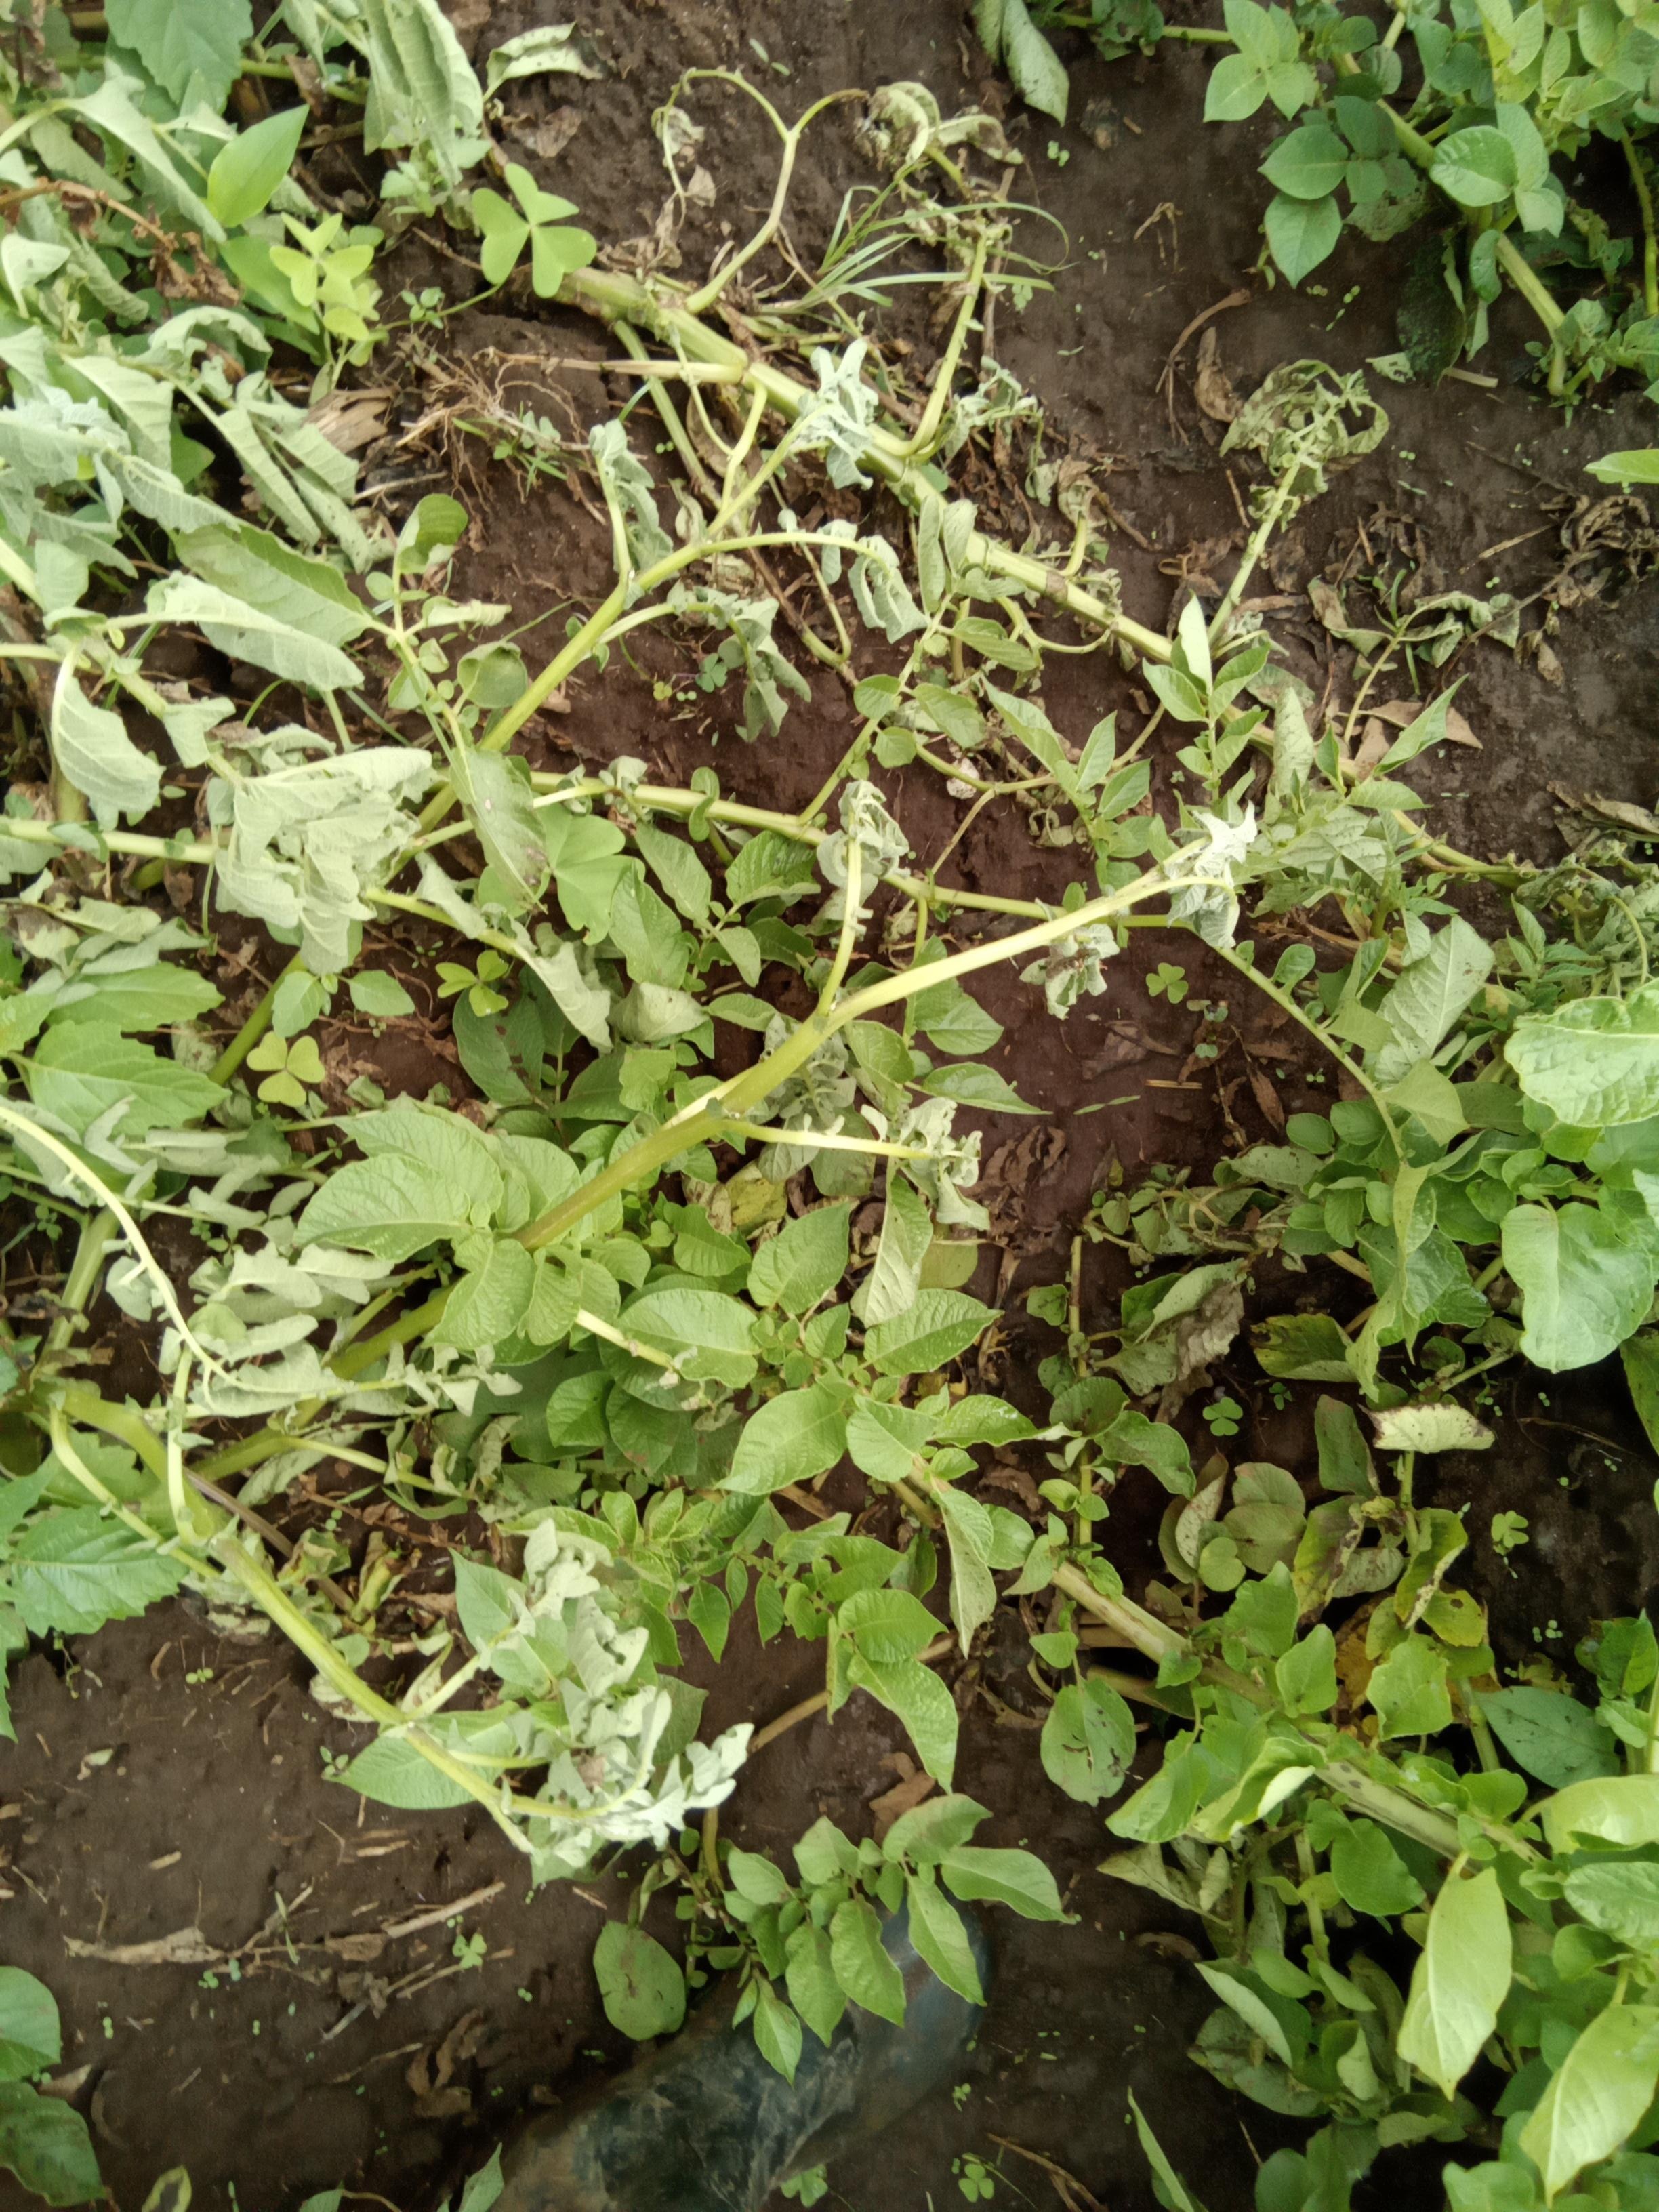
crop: potato
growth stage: flowering
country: Kenya
